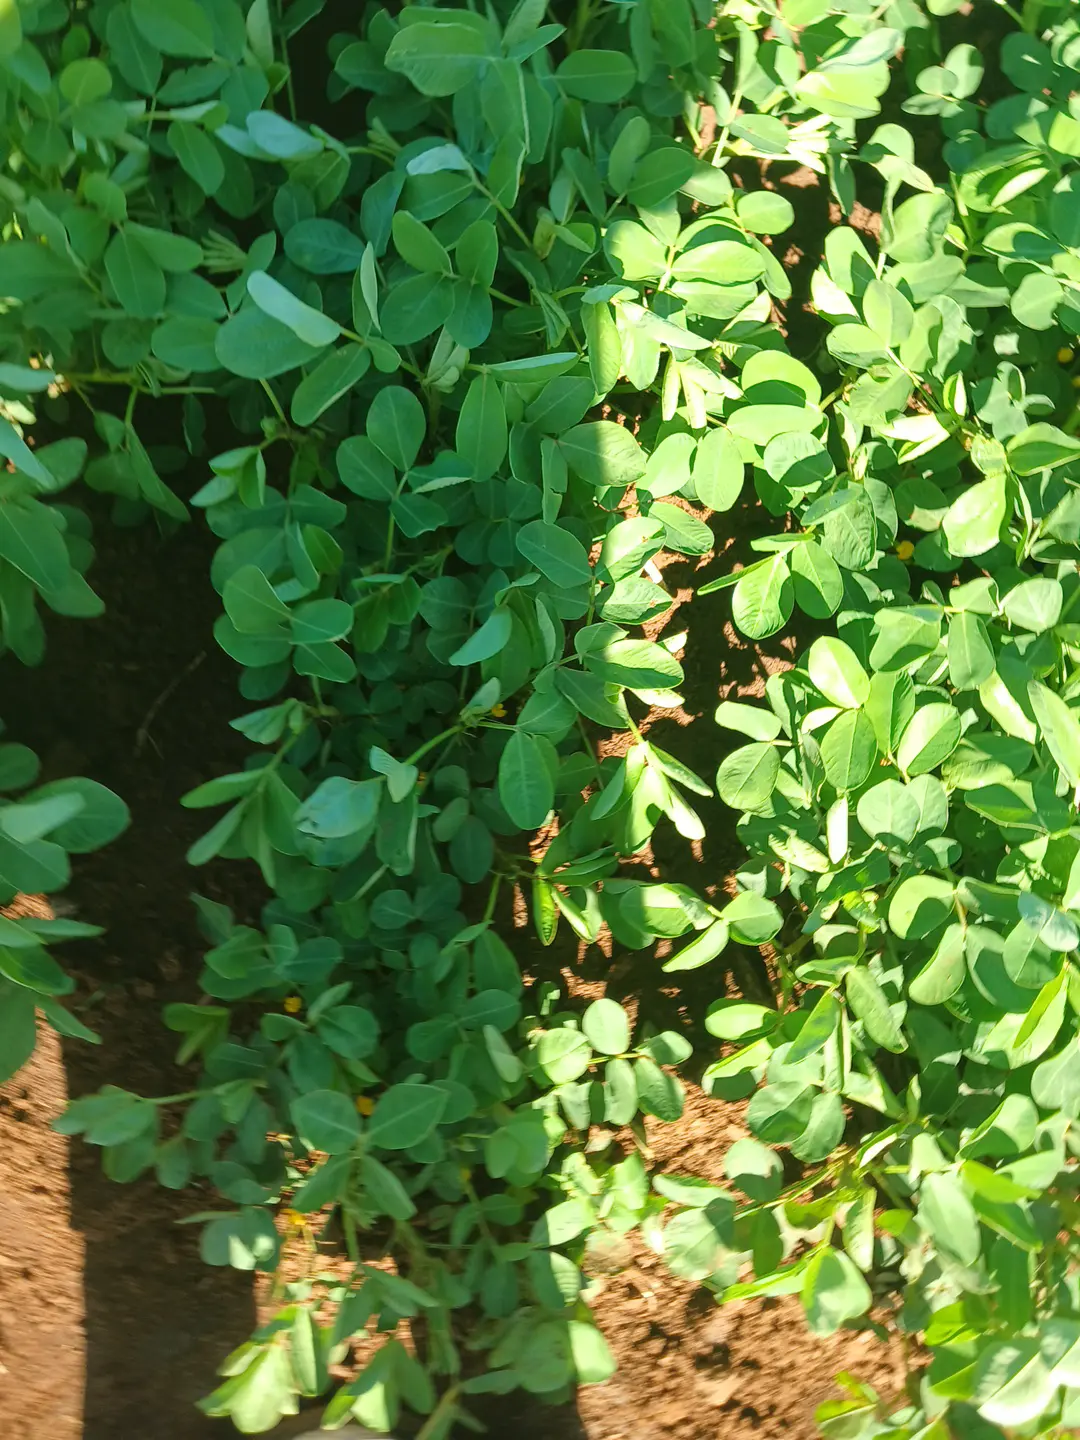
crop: groundnut
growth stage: flowering
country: Kenya
